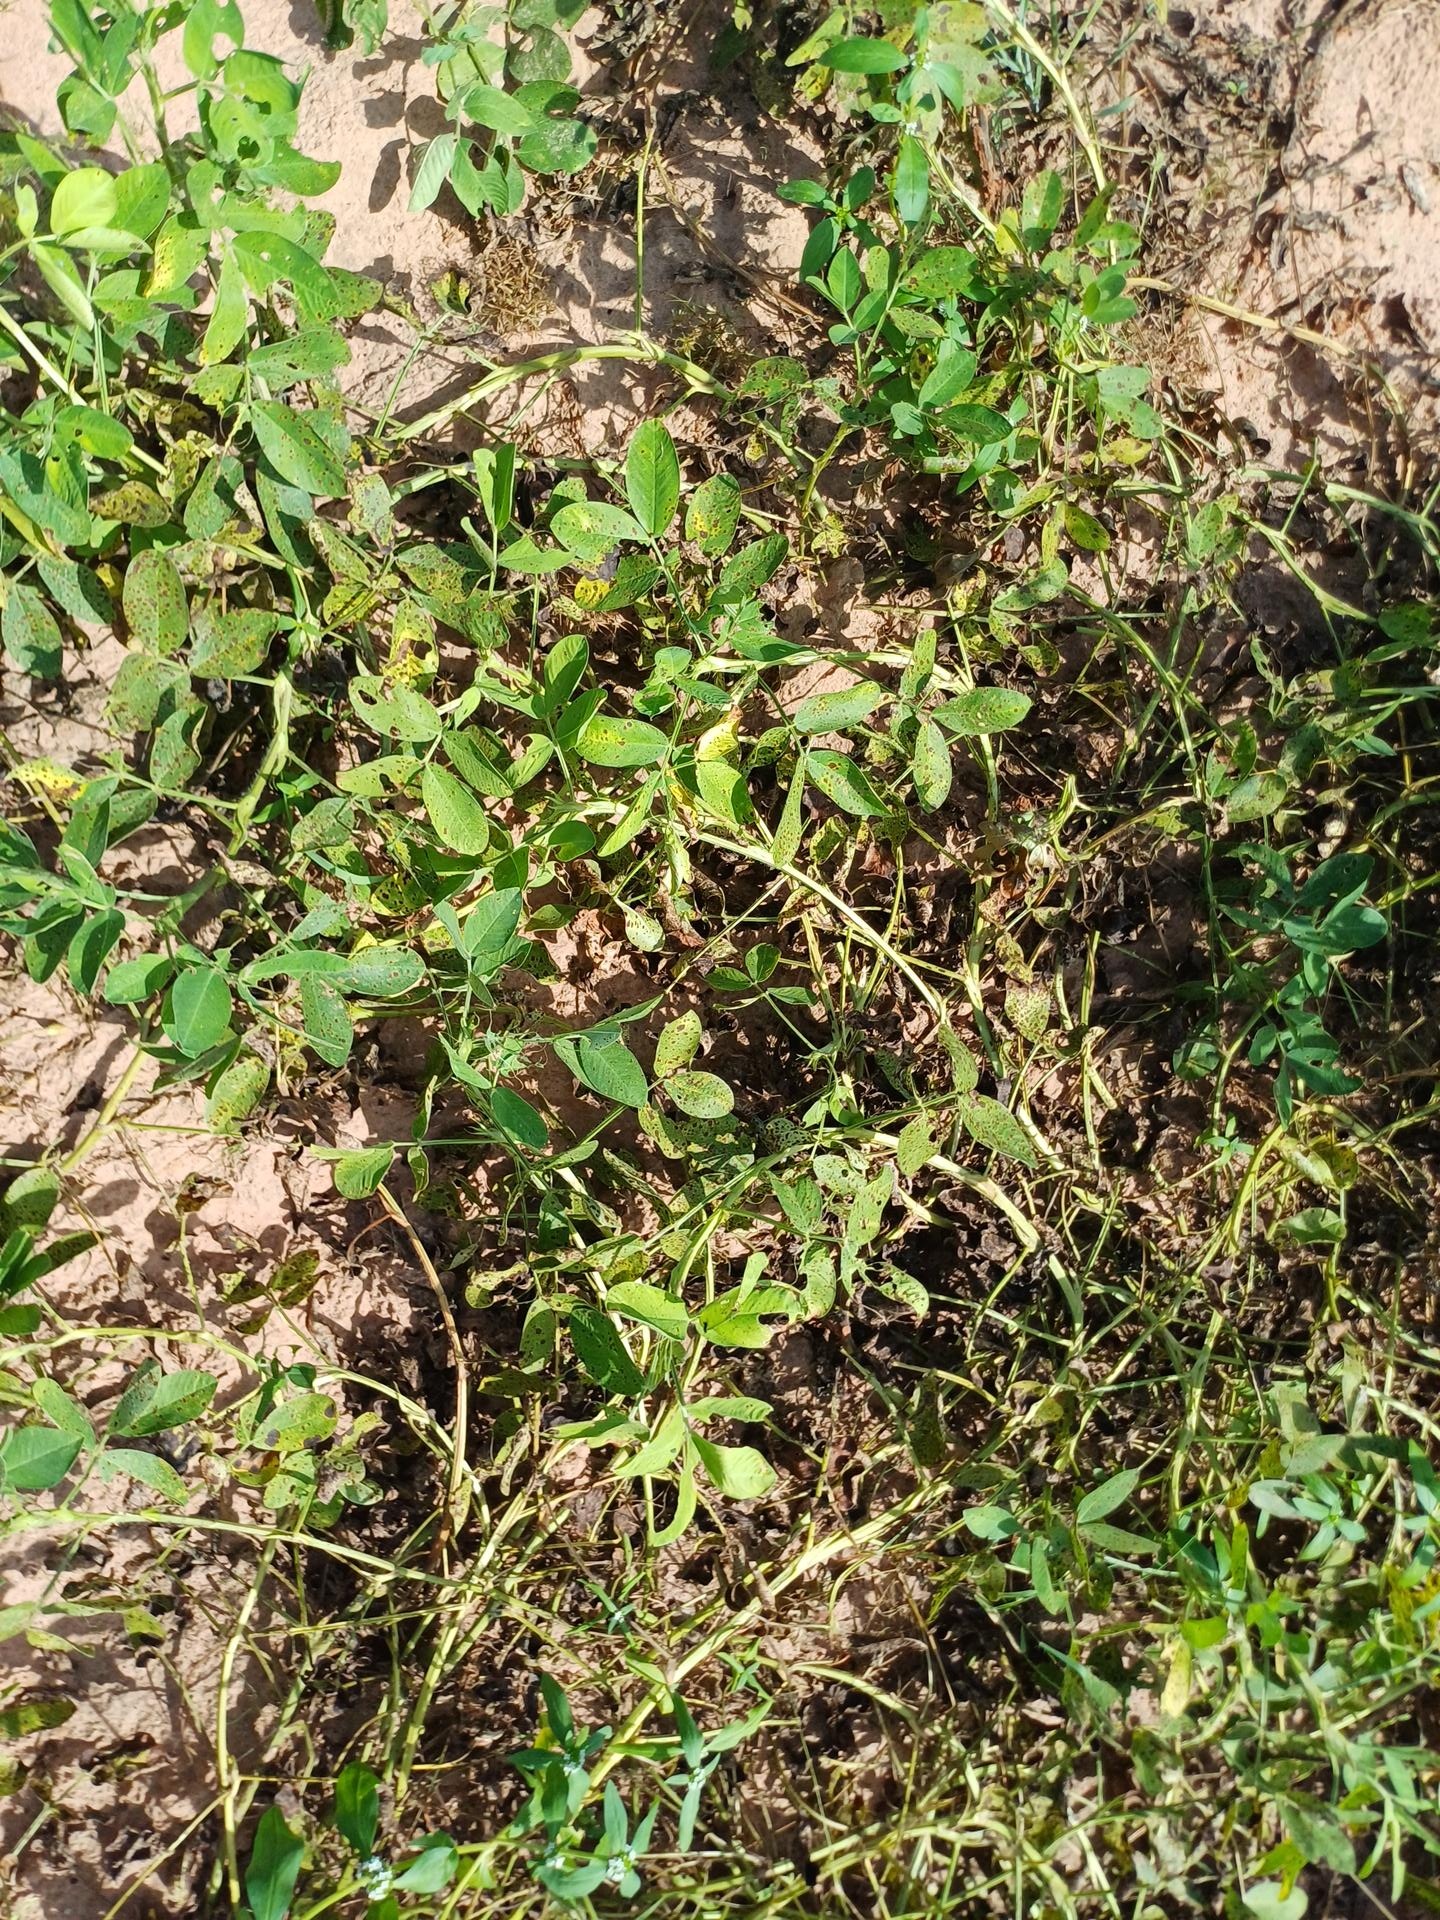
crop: groundnut
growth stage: flowering
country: Senegal
